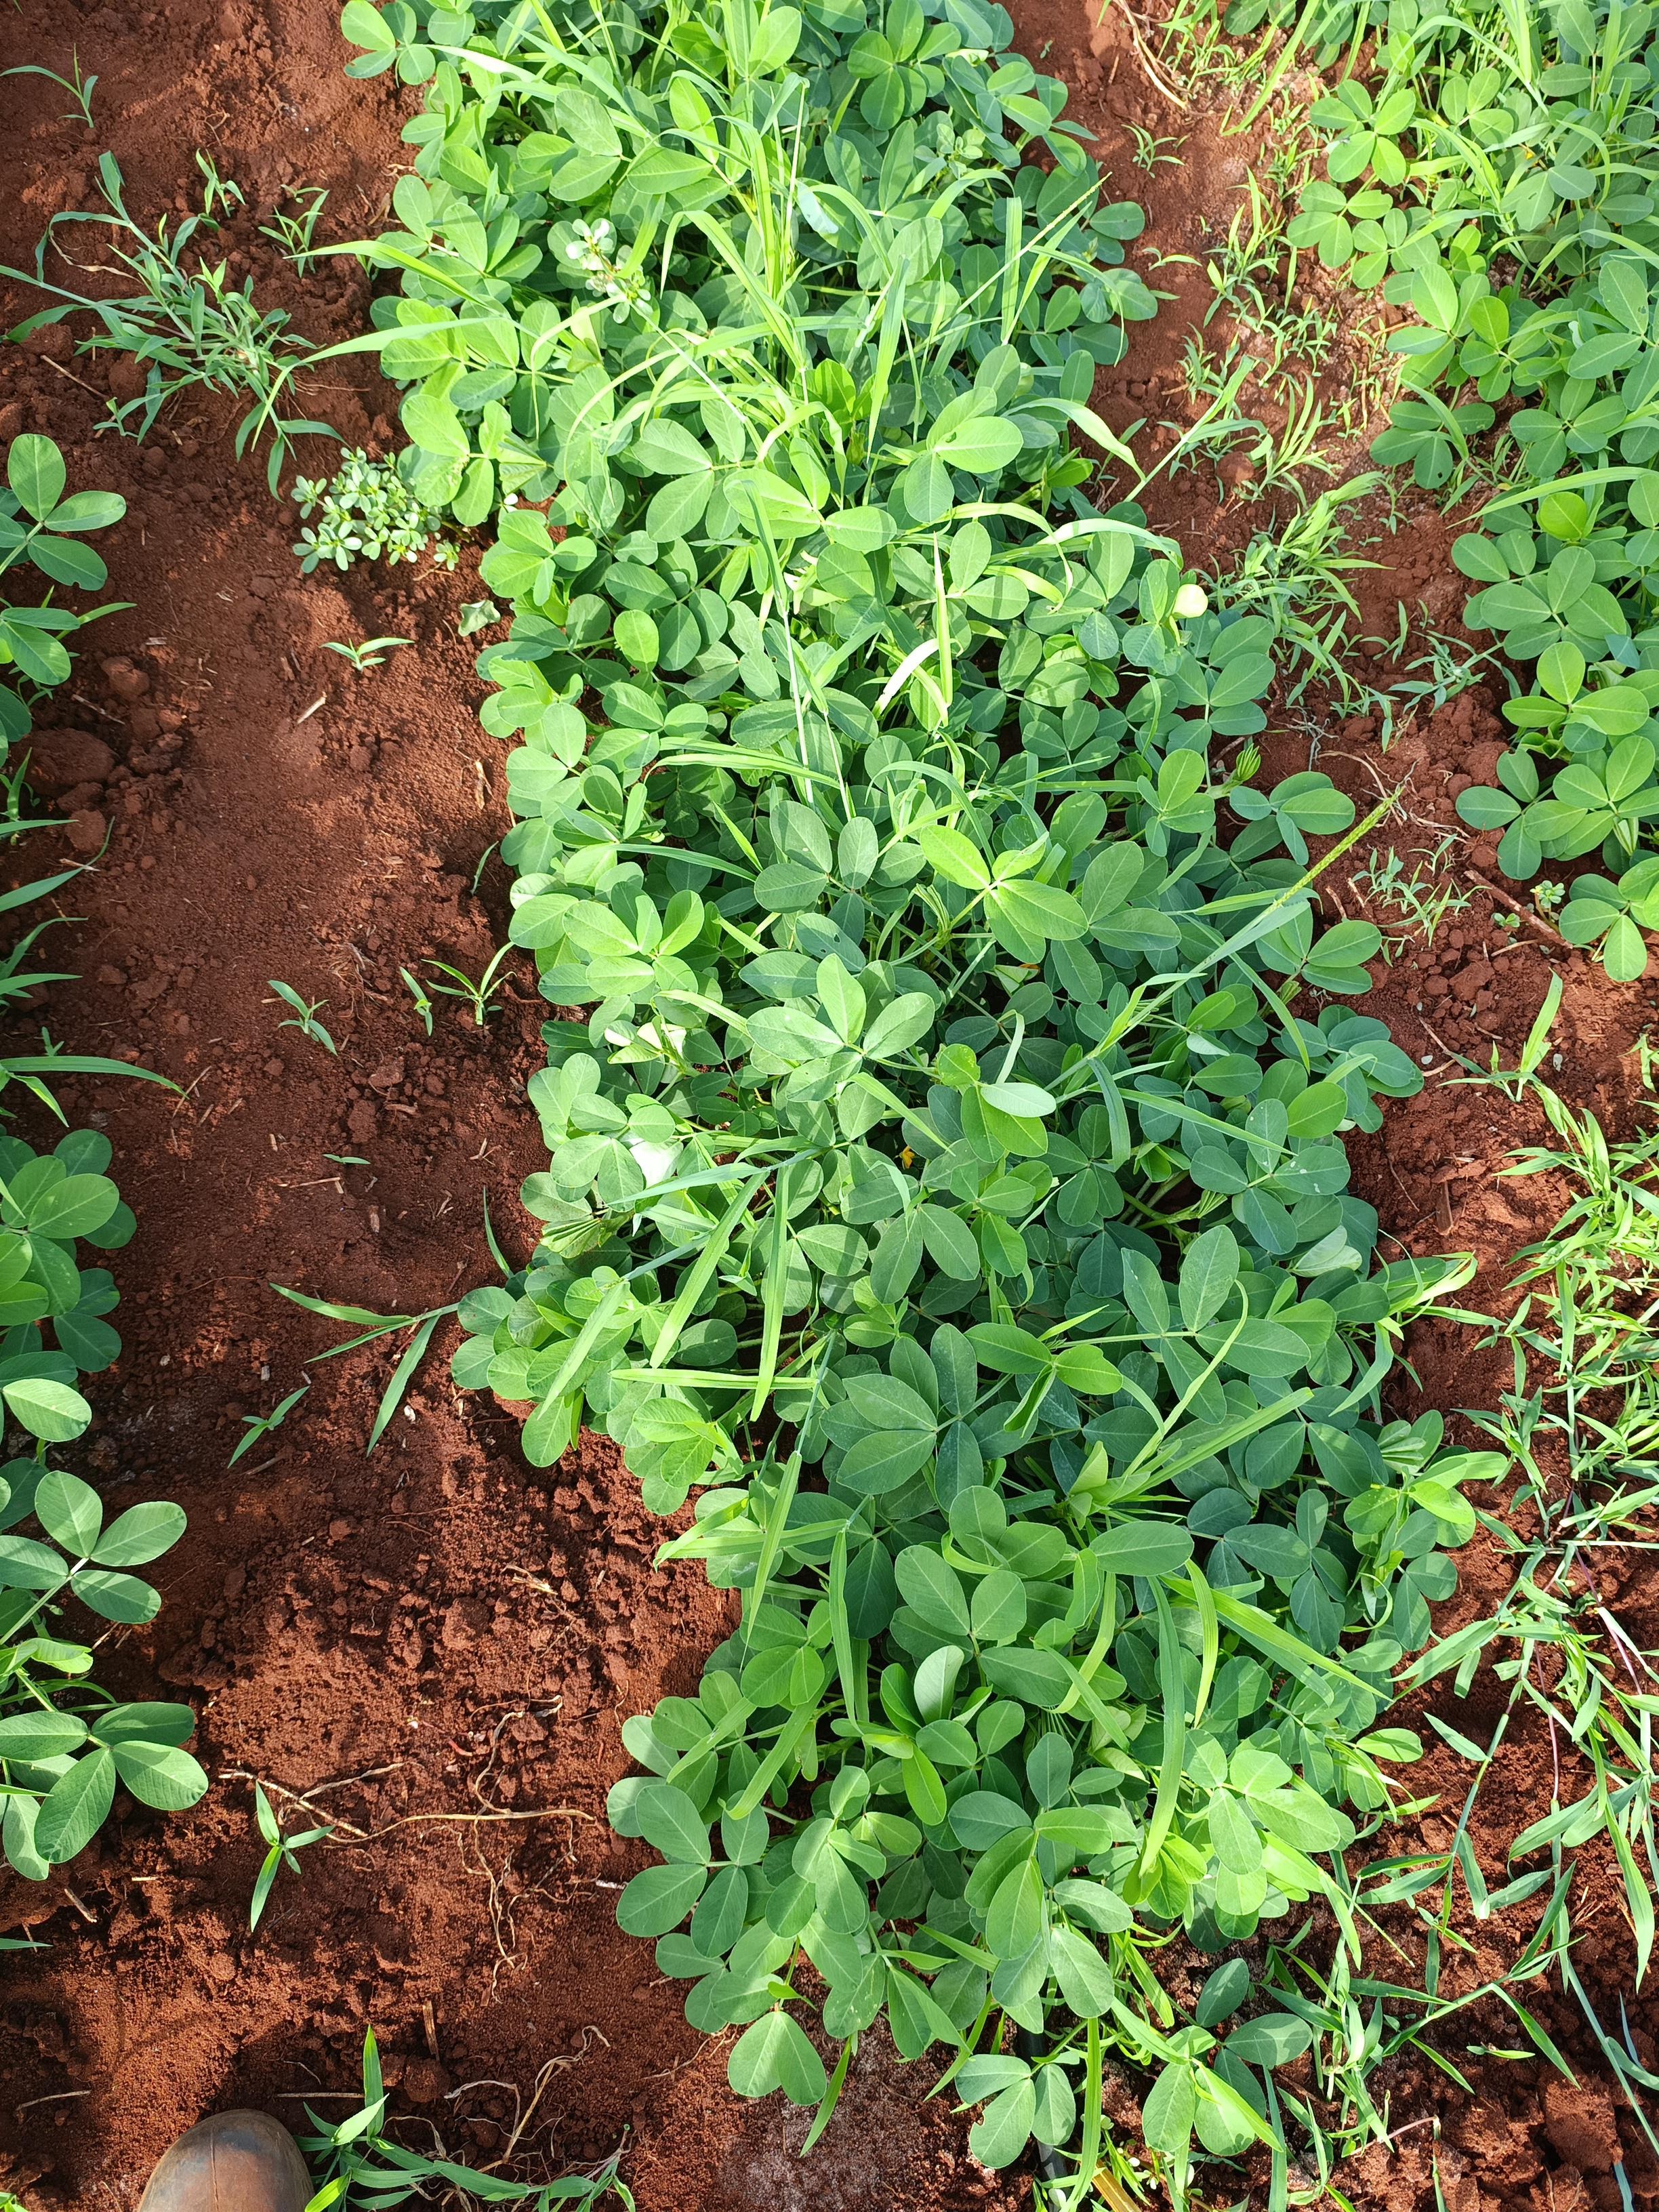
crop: groundnut
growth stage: flowering
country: Kenya
